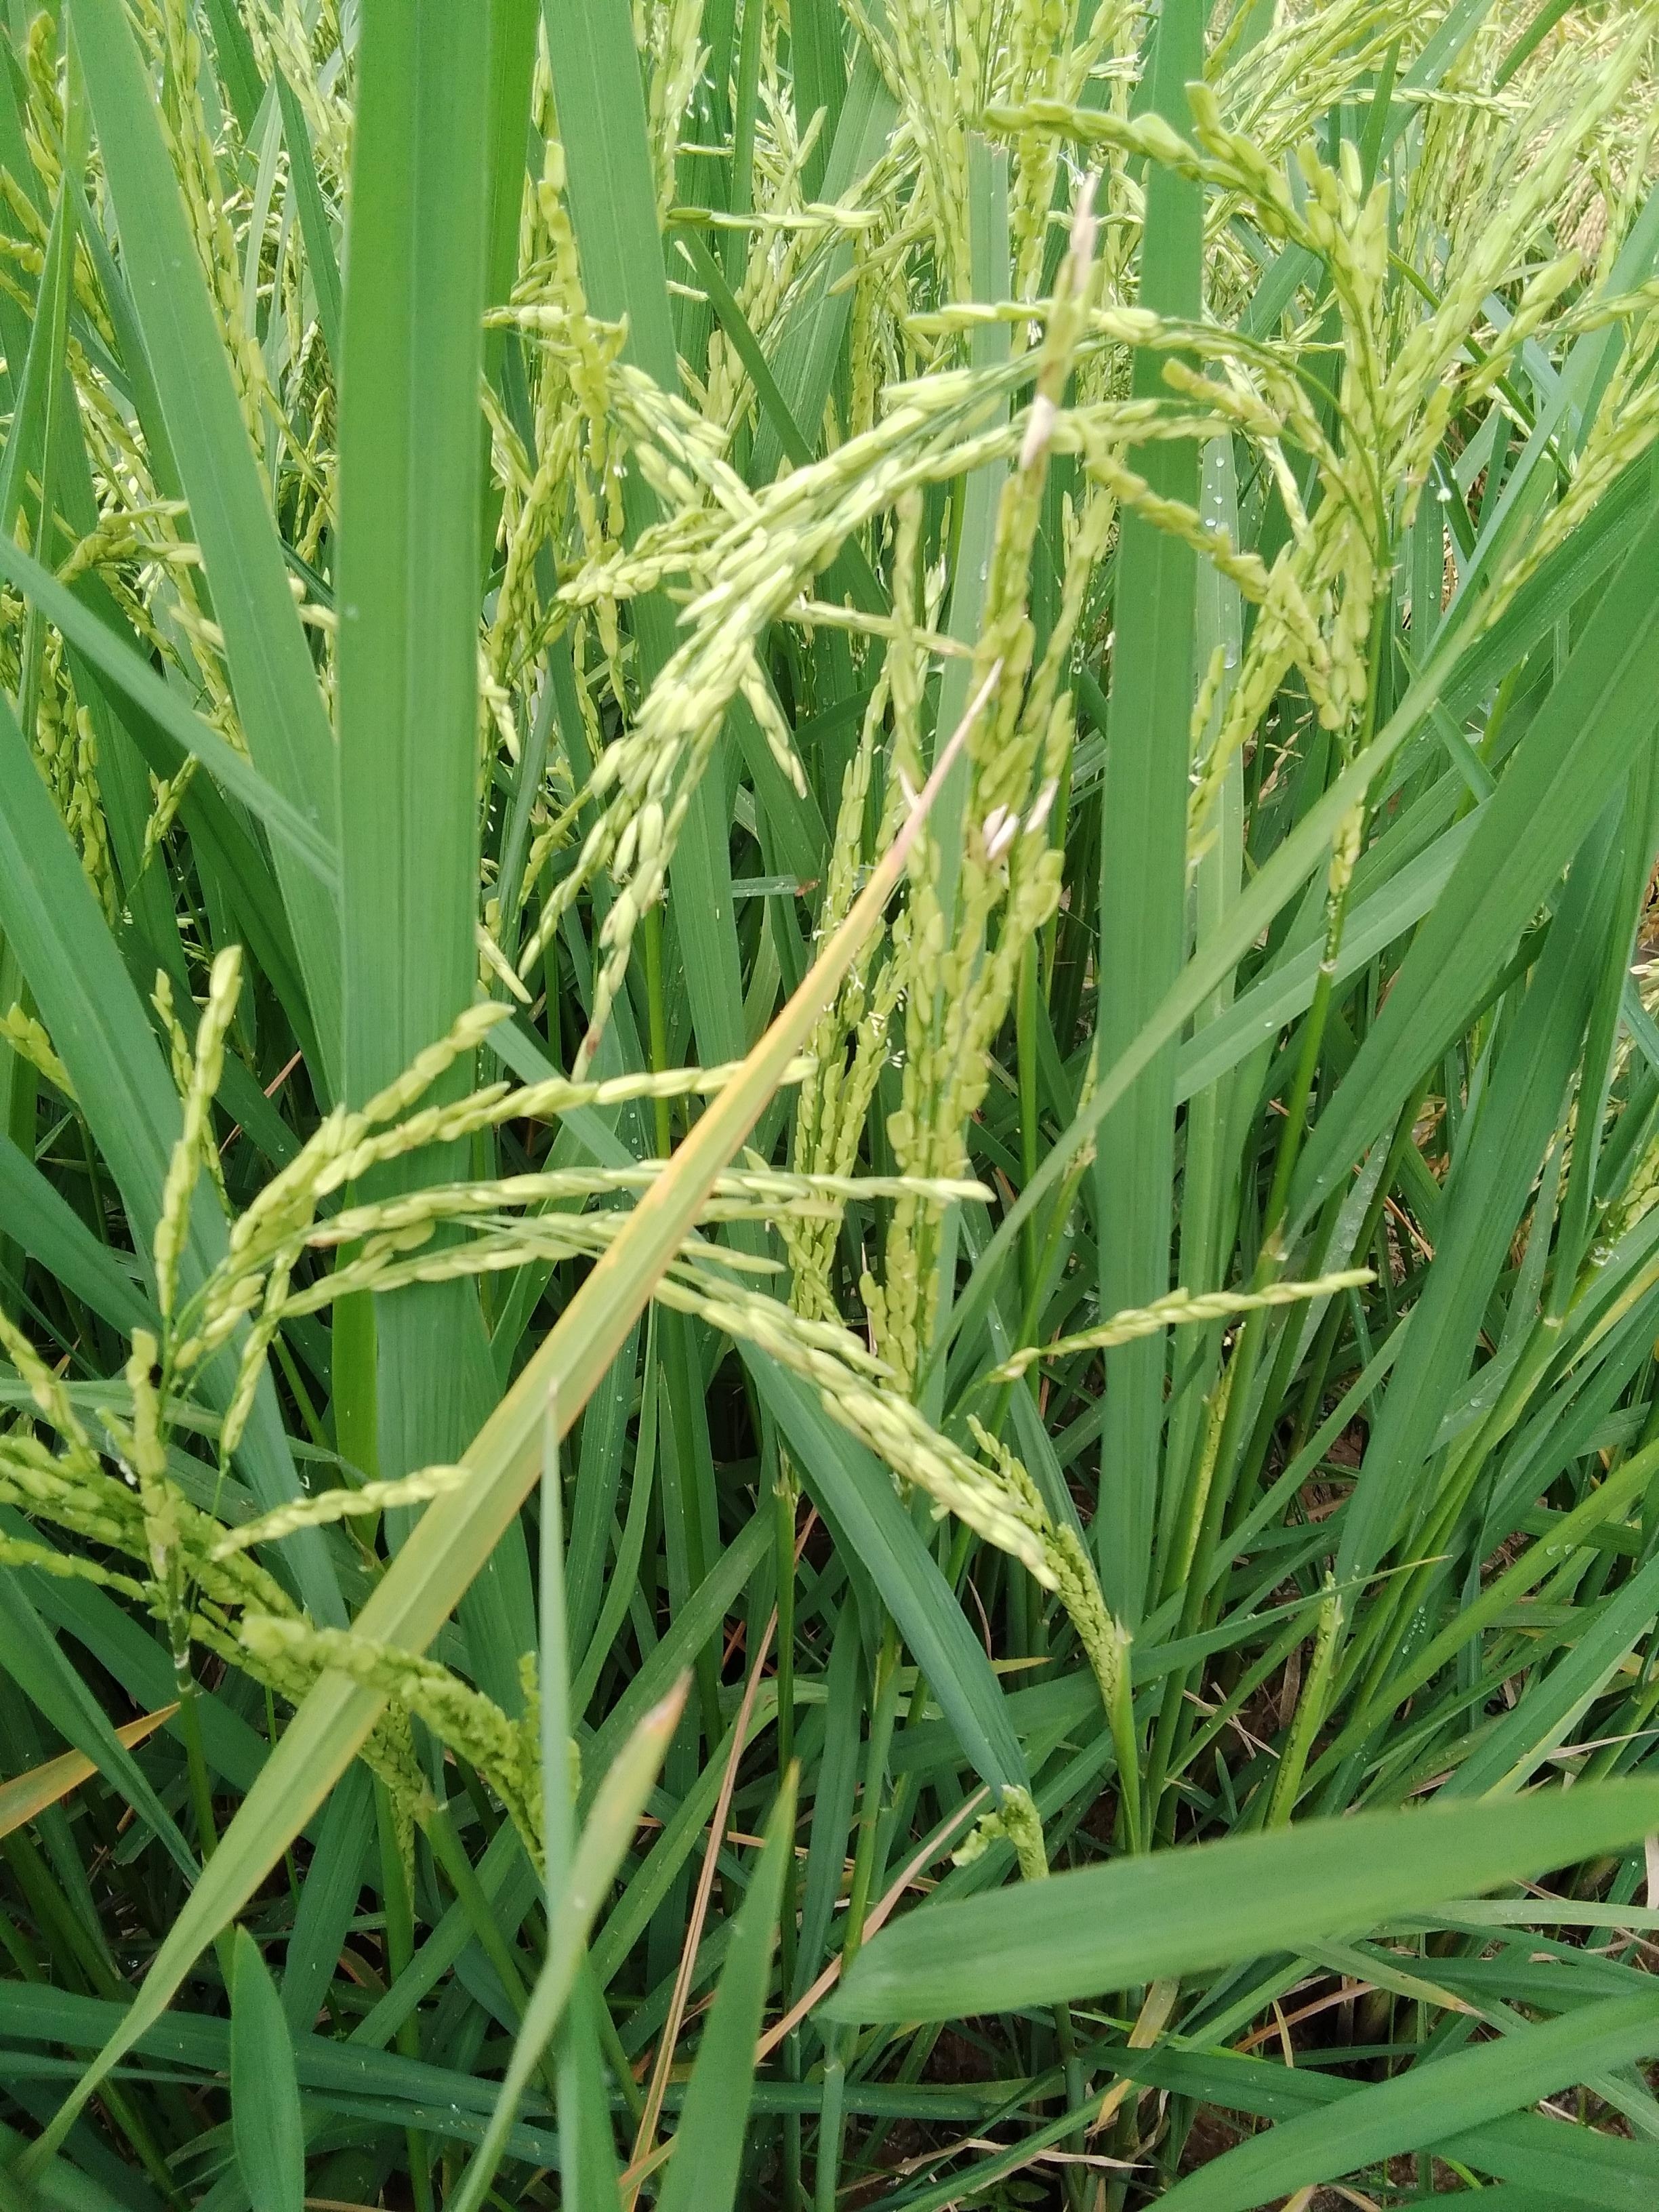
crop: rice
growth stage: stage milk
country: Nigeria
